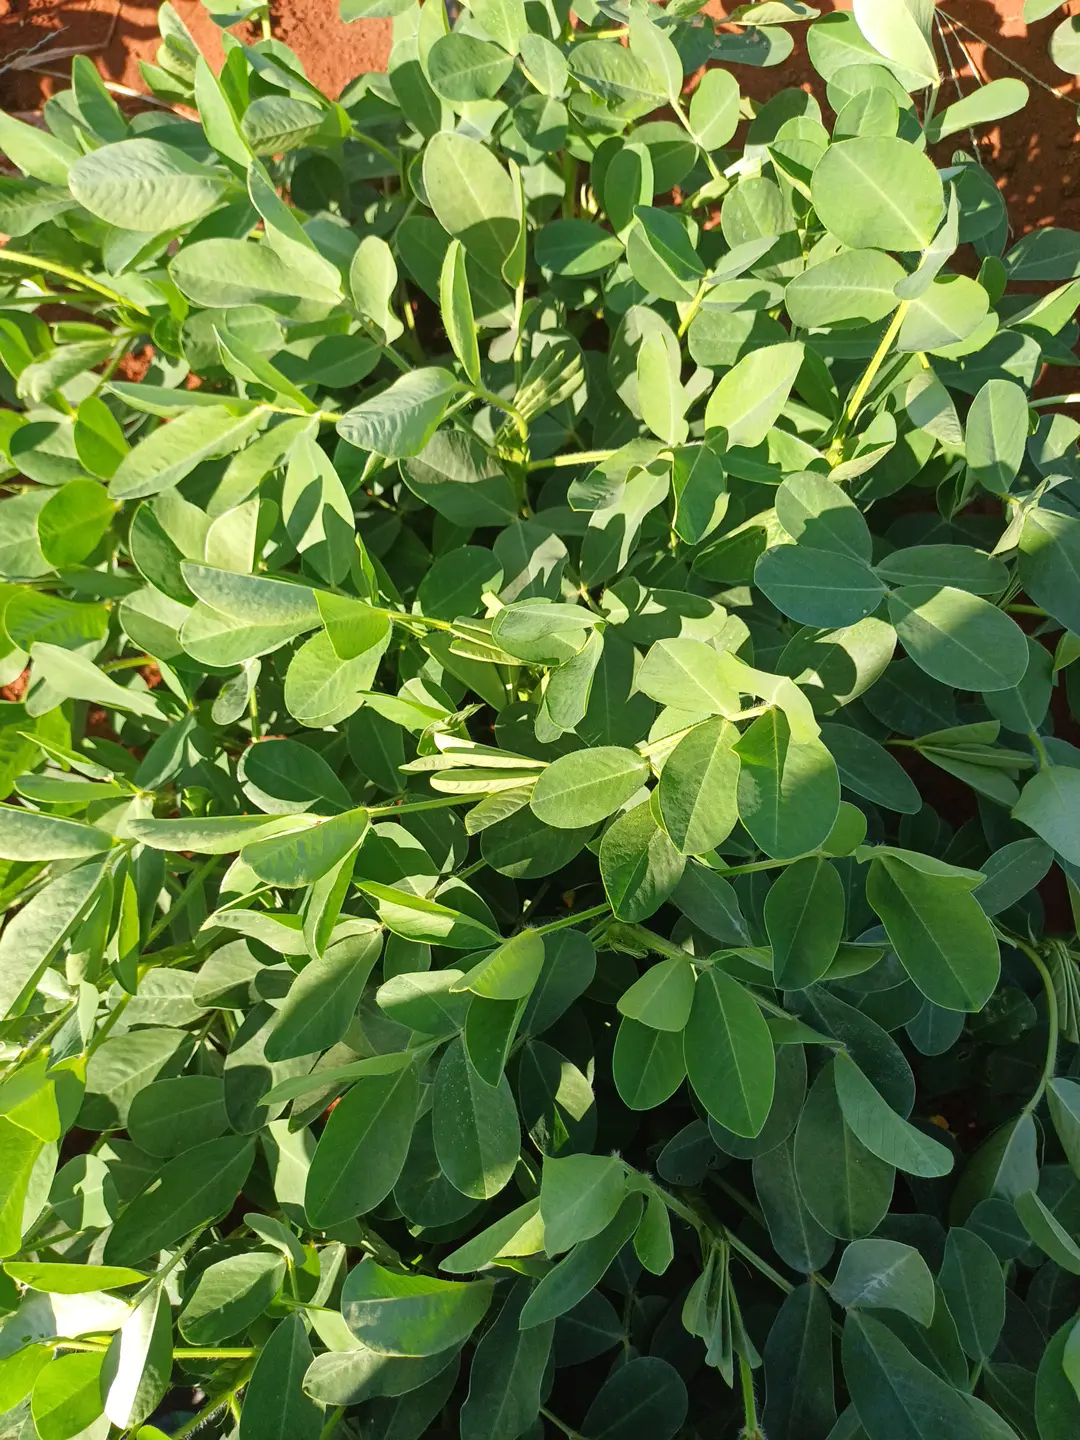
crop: groundnut
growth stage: flowering
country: Kenya
